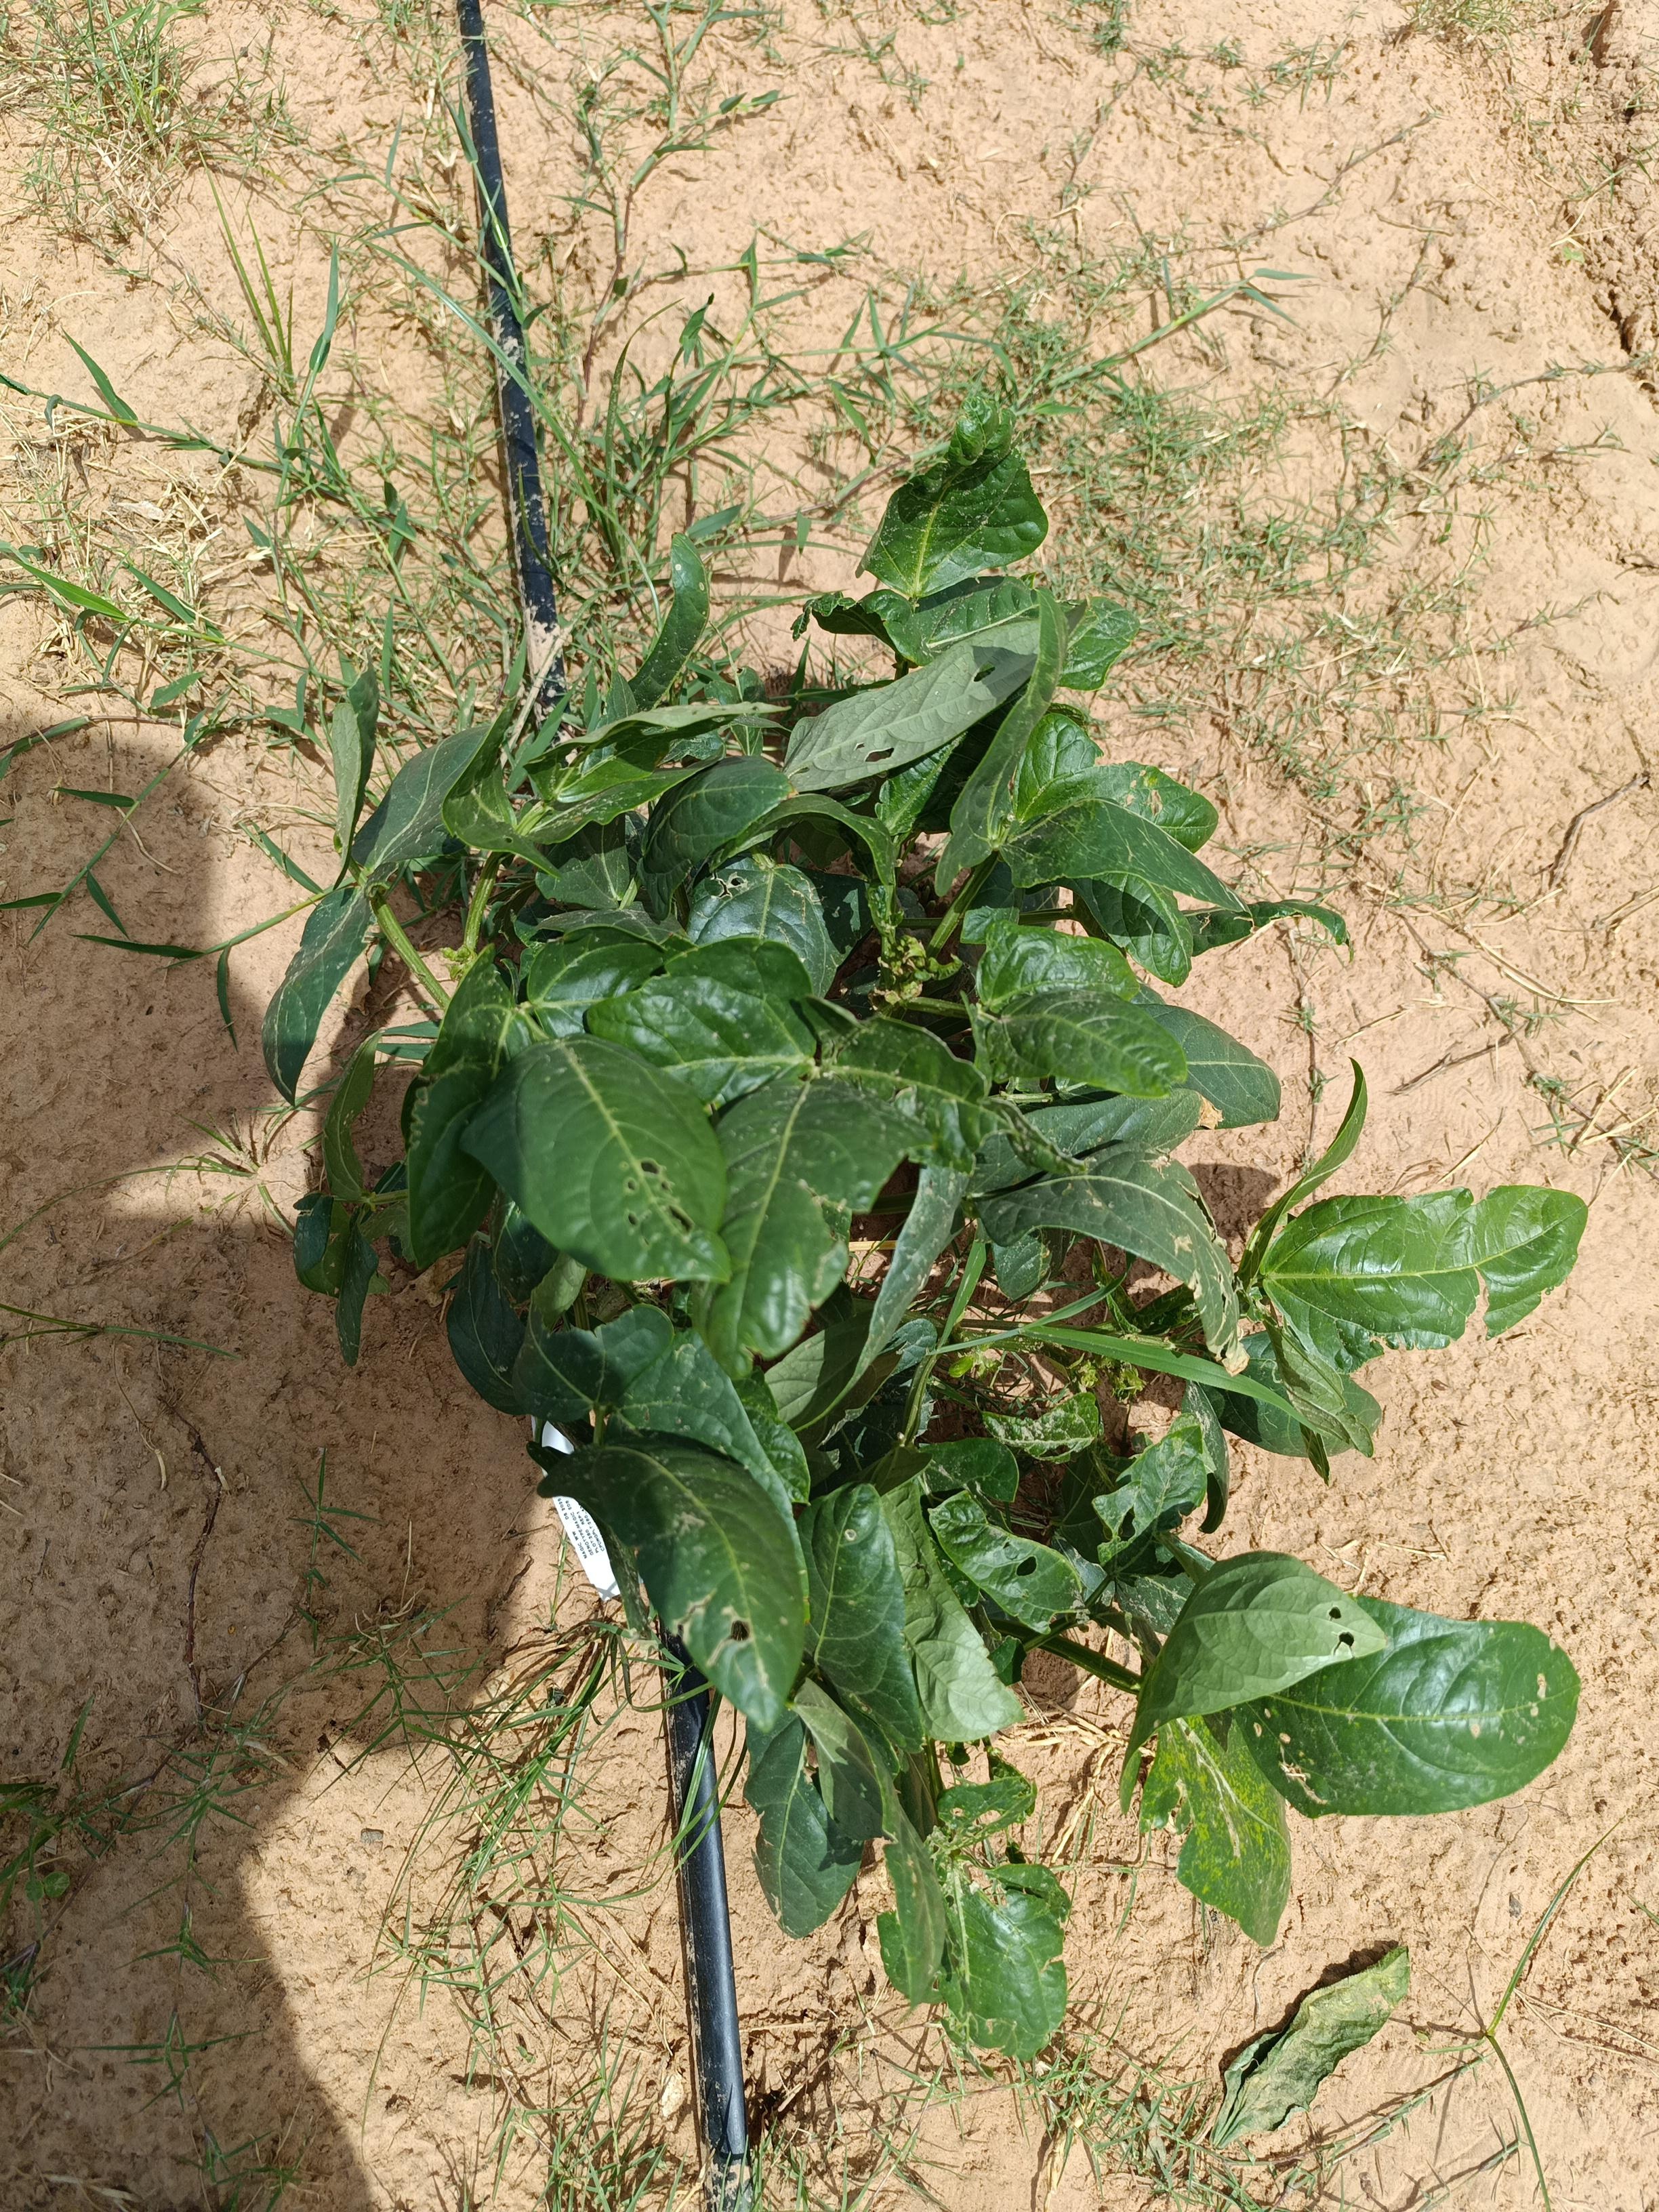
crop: cowpea
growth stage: vegetative
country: Nigeria
